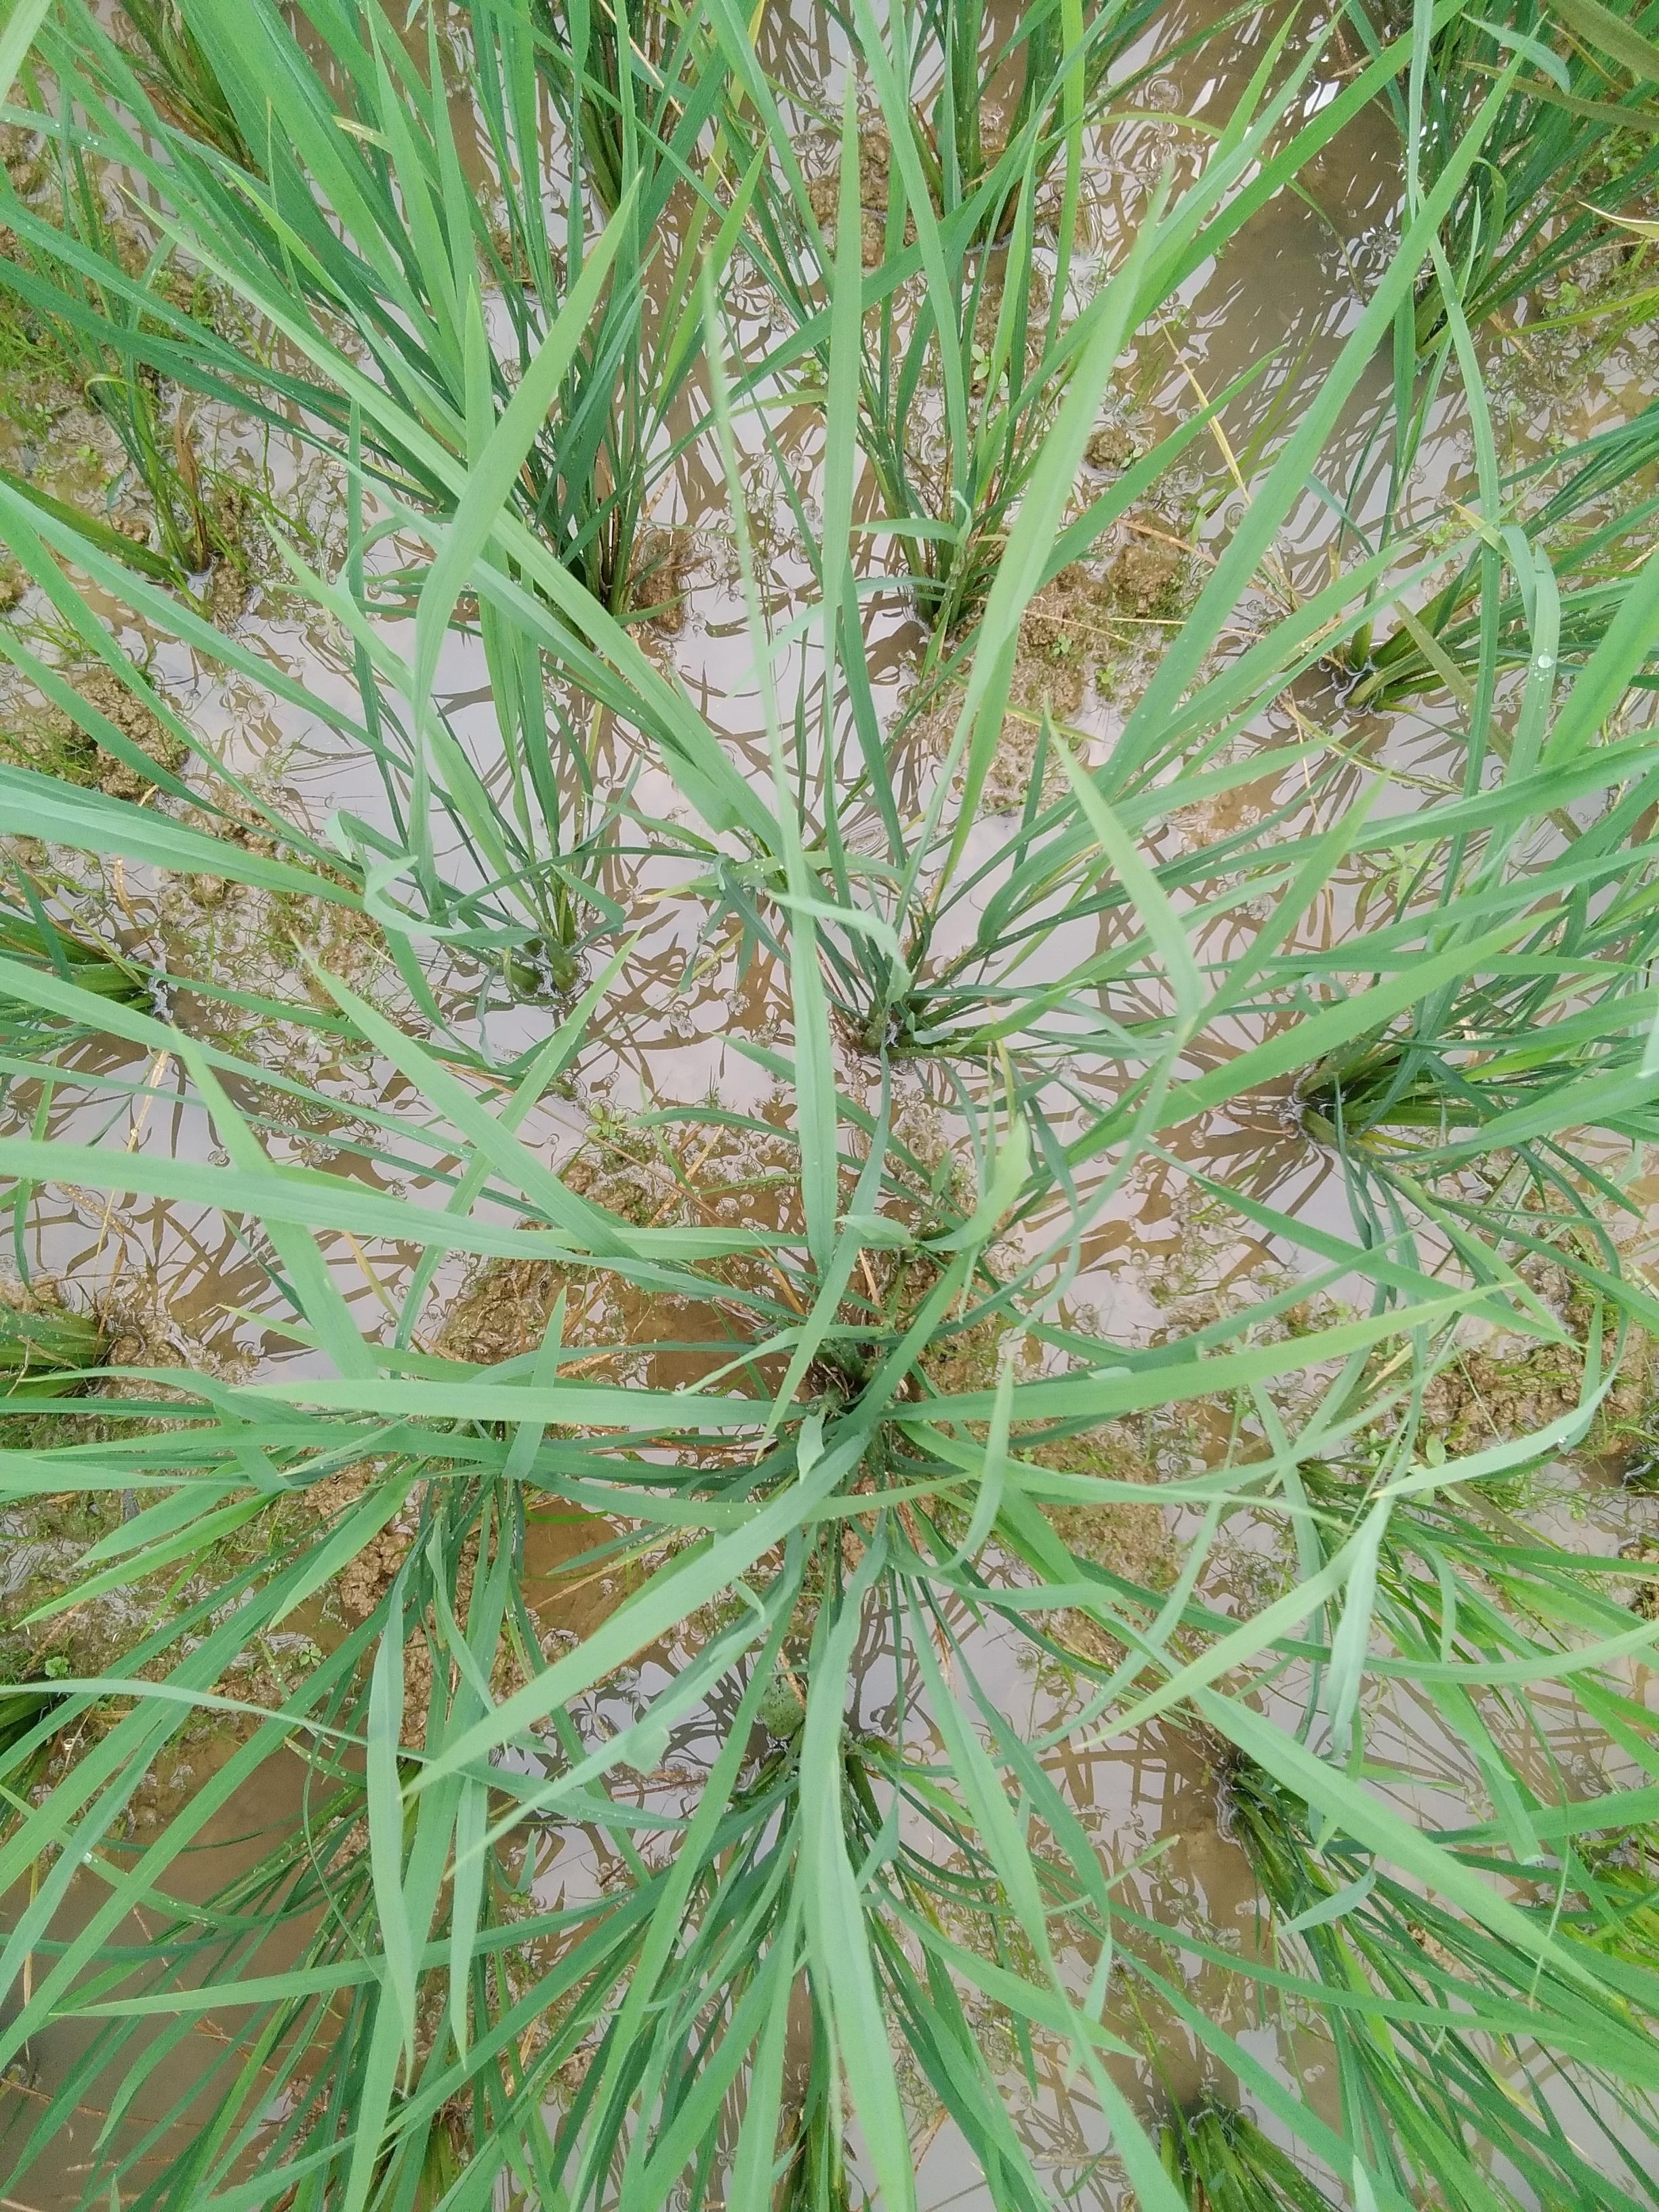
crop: rice
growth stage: vegetative
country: Nigeria
